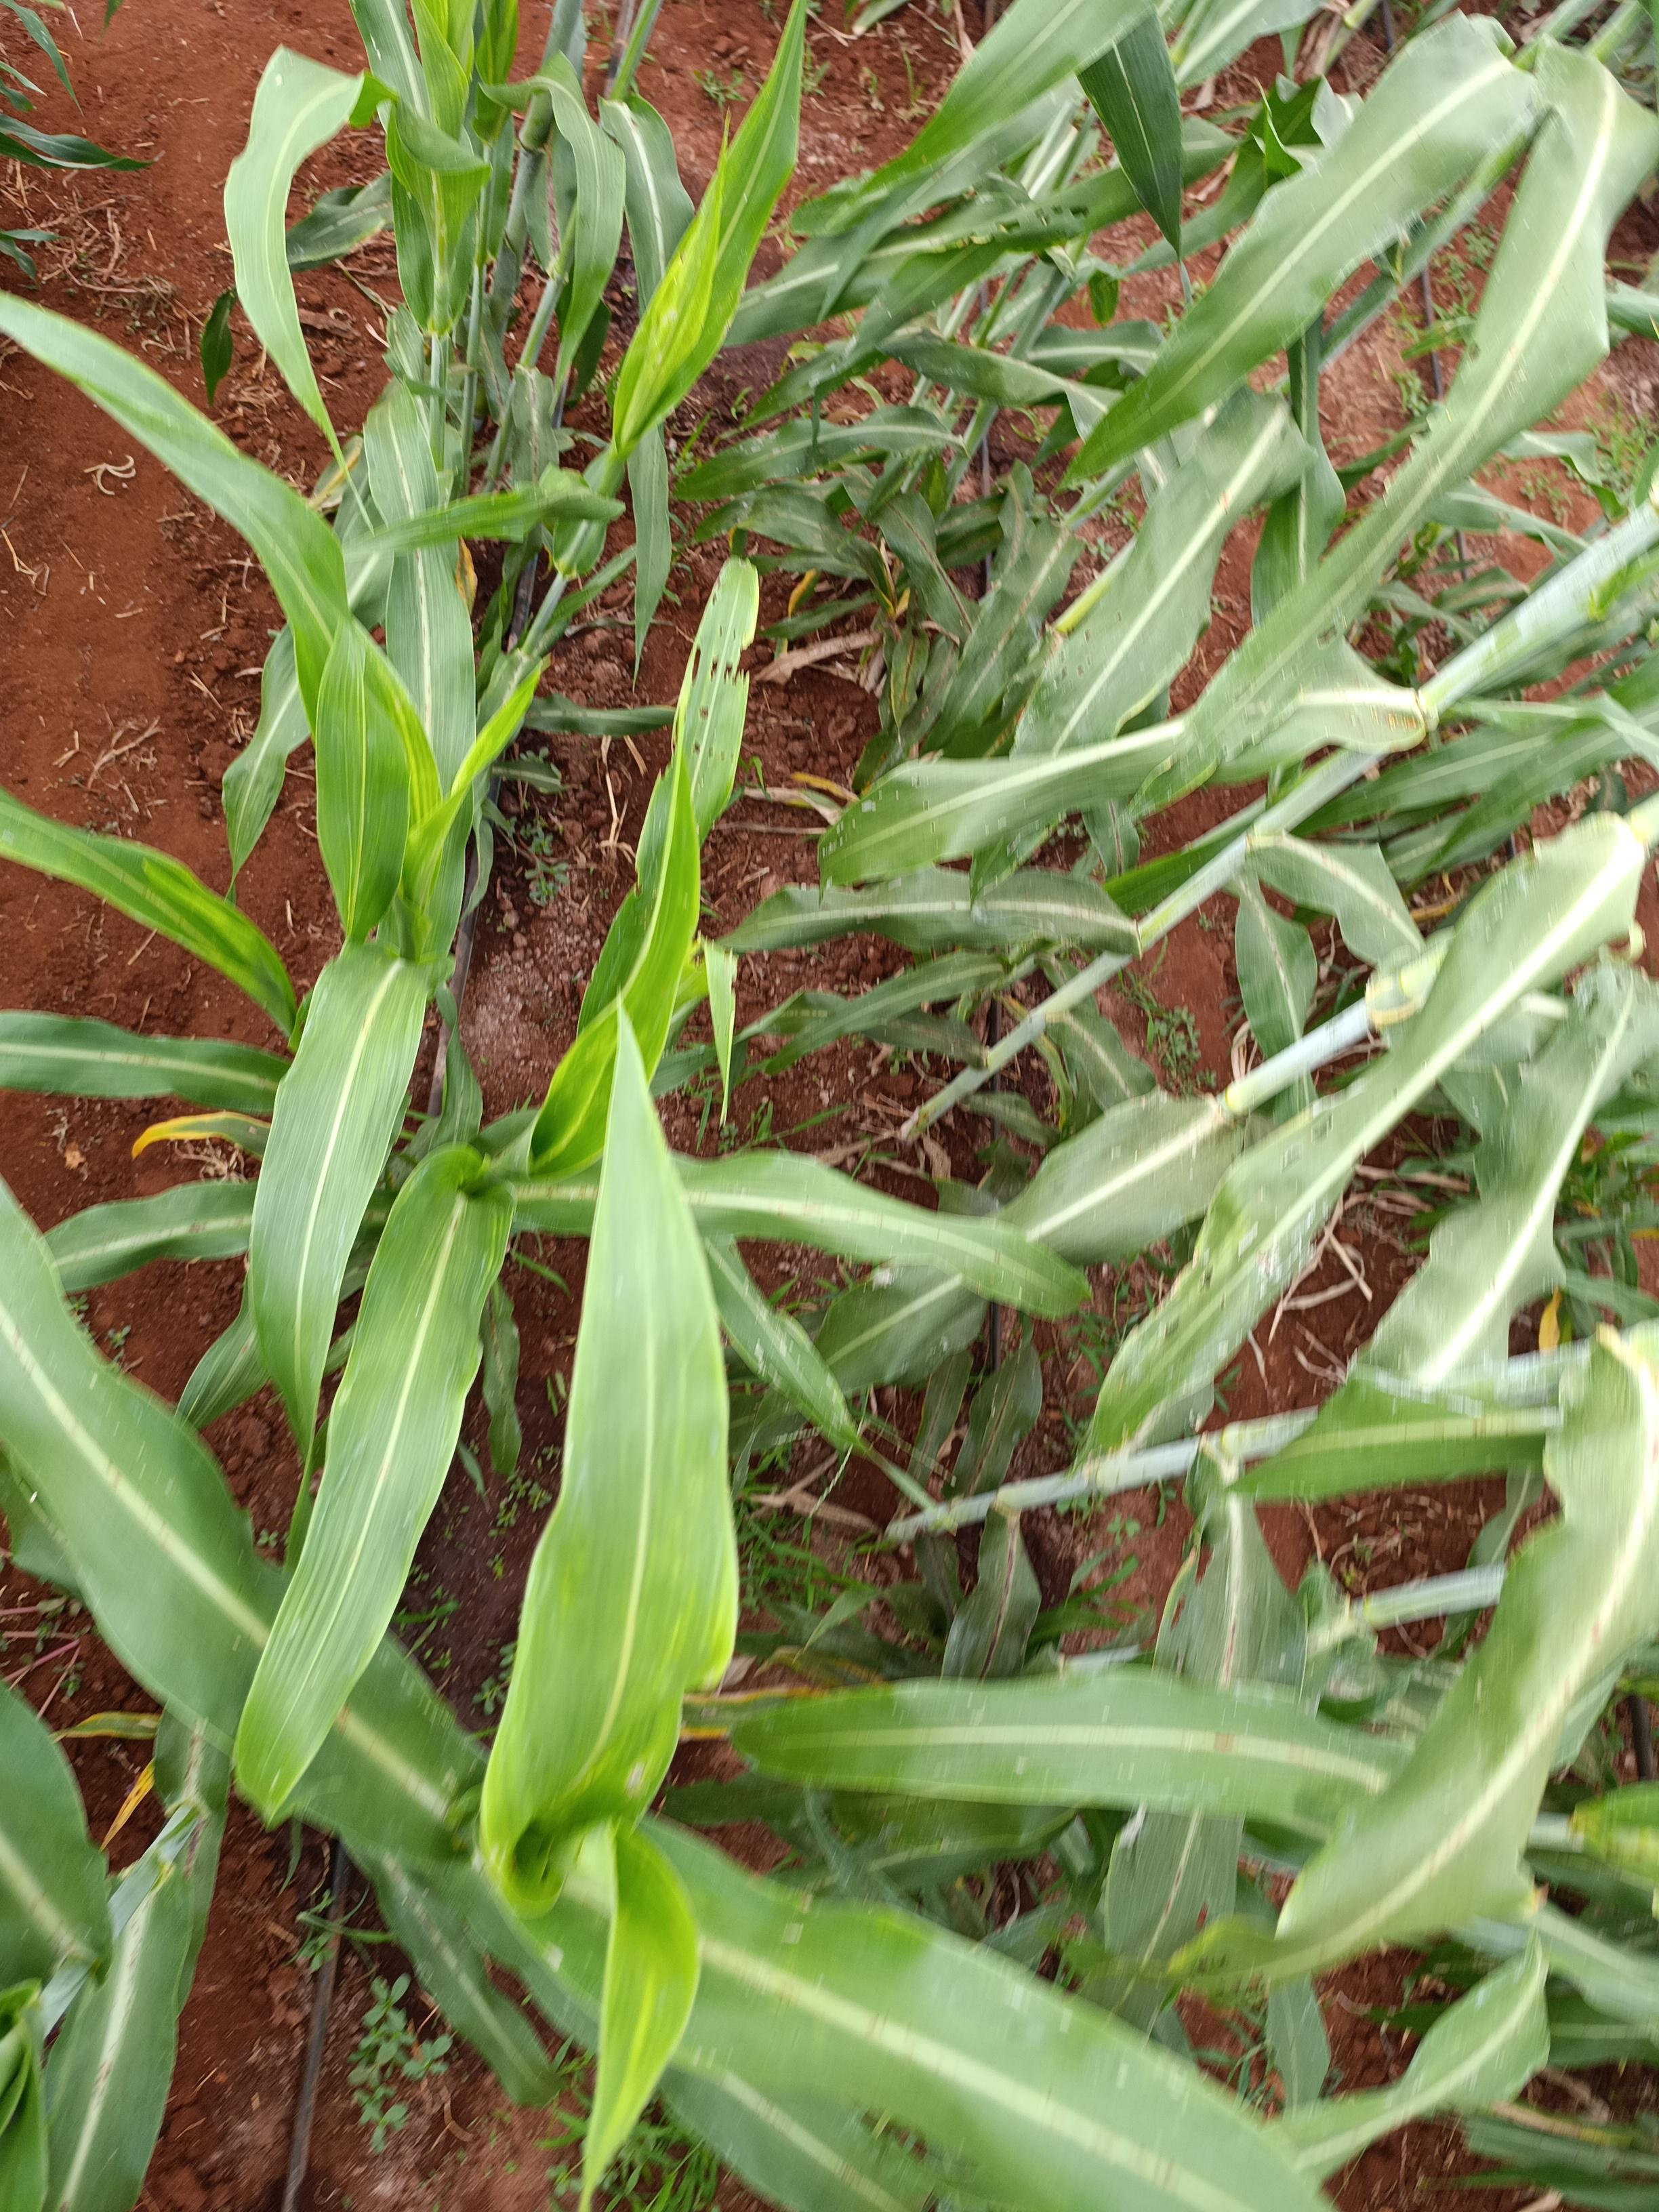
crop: sorghum
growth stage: flowering
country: Kenya
